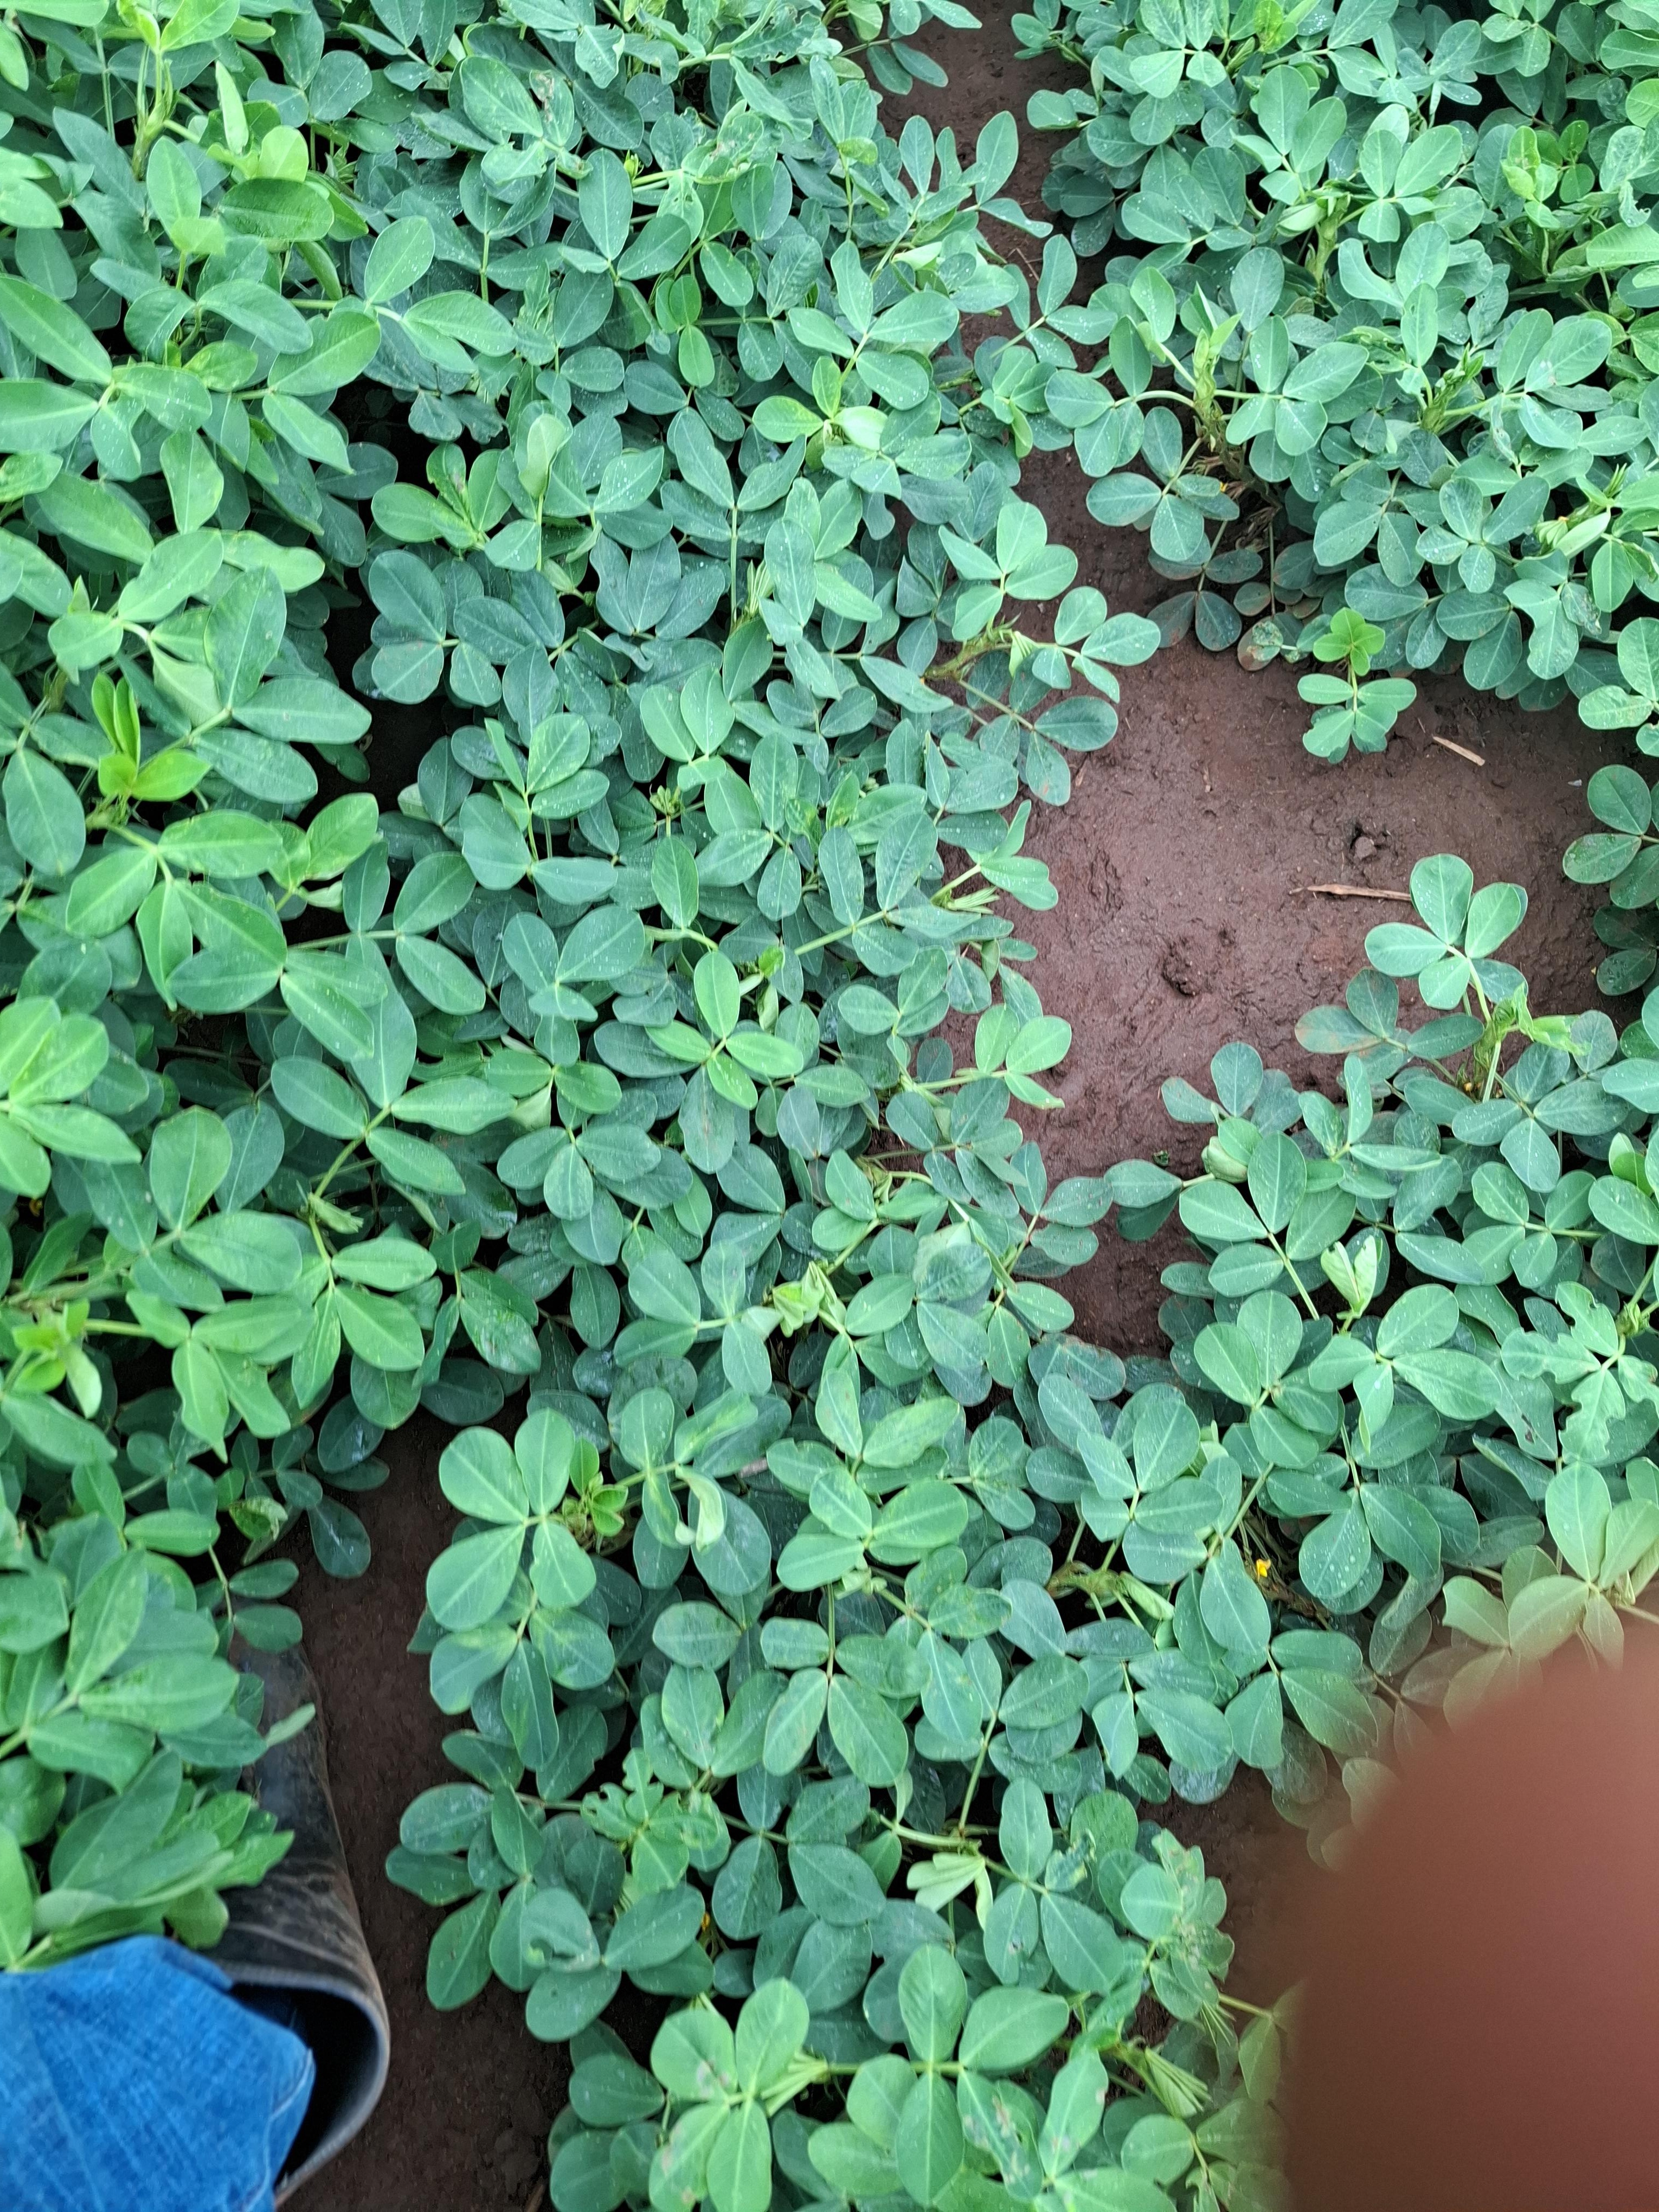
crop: groundnut
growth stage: flowering
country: Kenya
